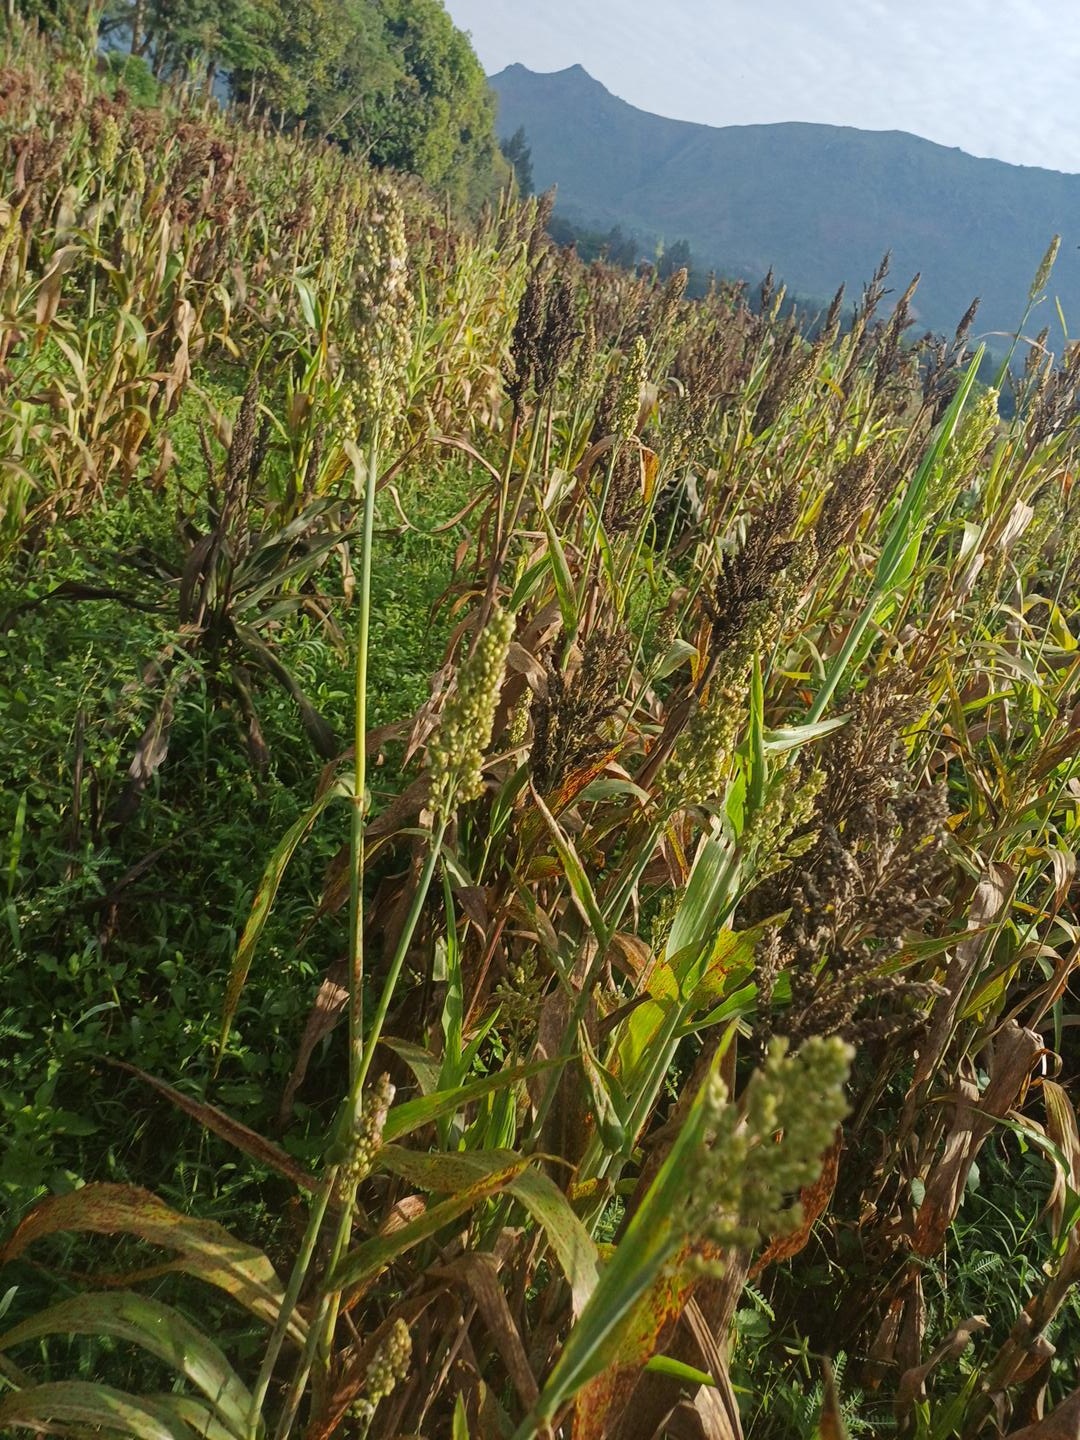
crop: sorghum
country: Kenya
